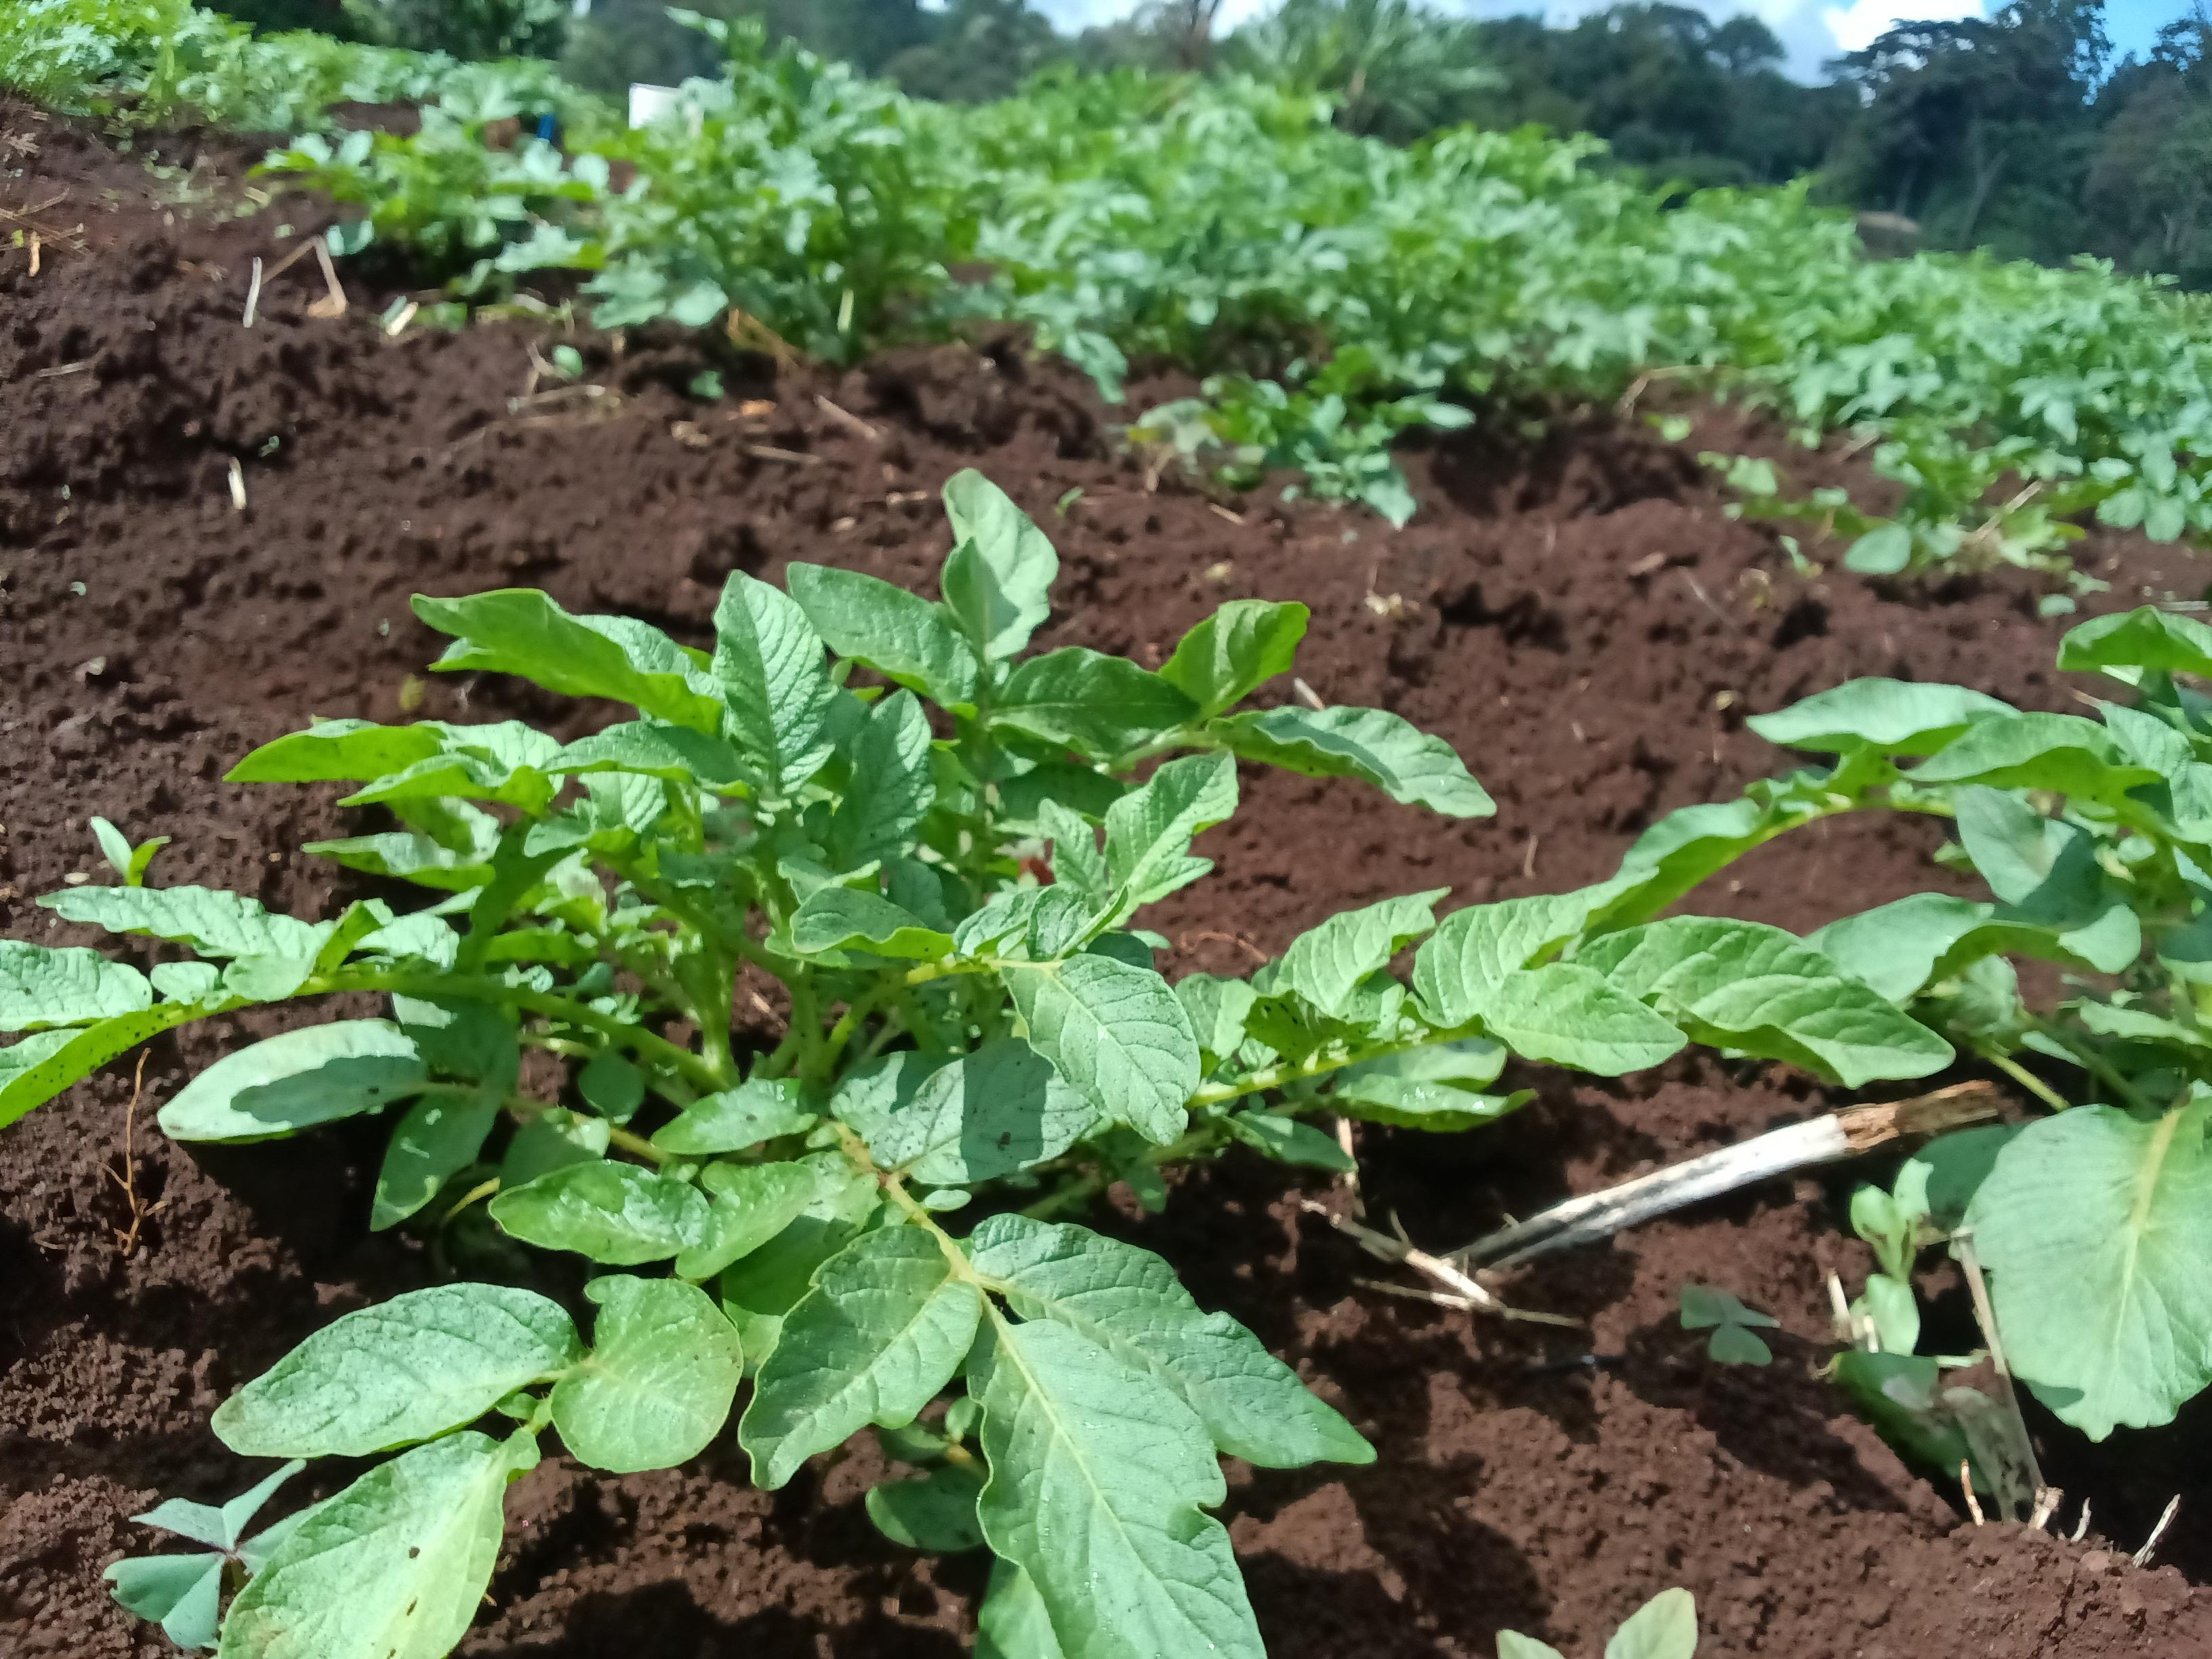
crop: potato
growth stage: vegetative
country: Kenya
